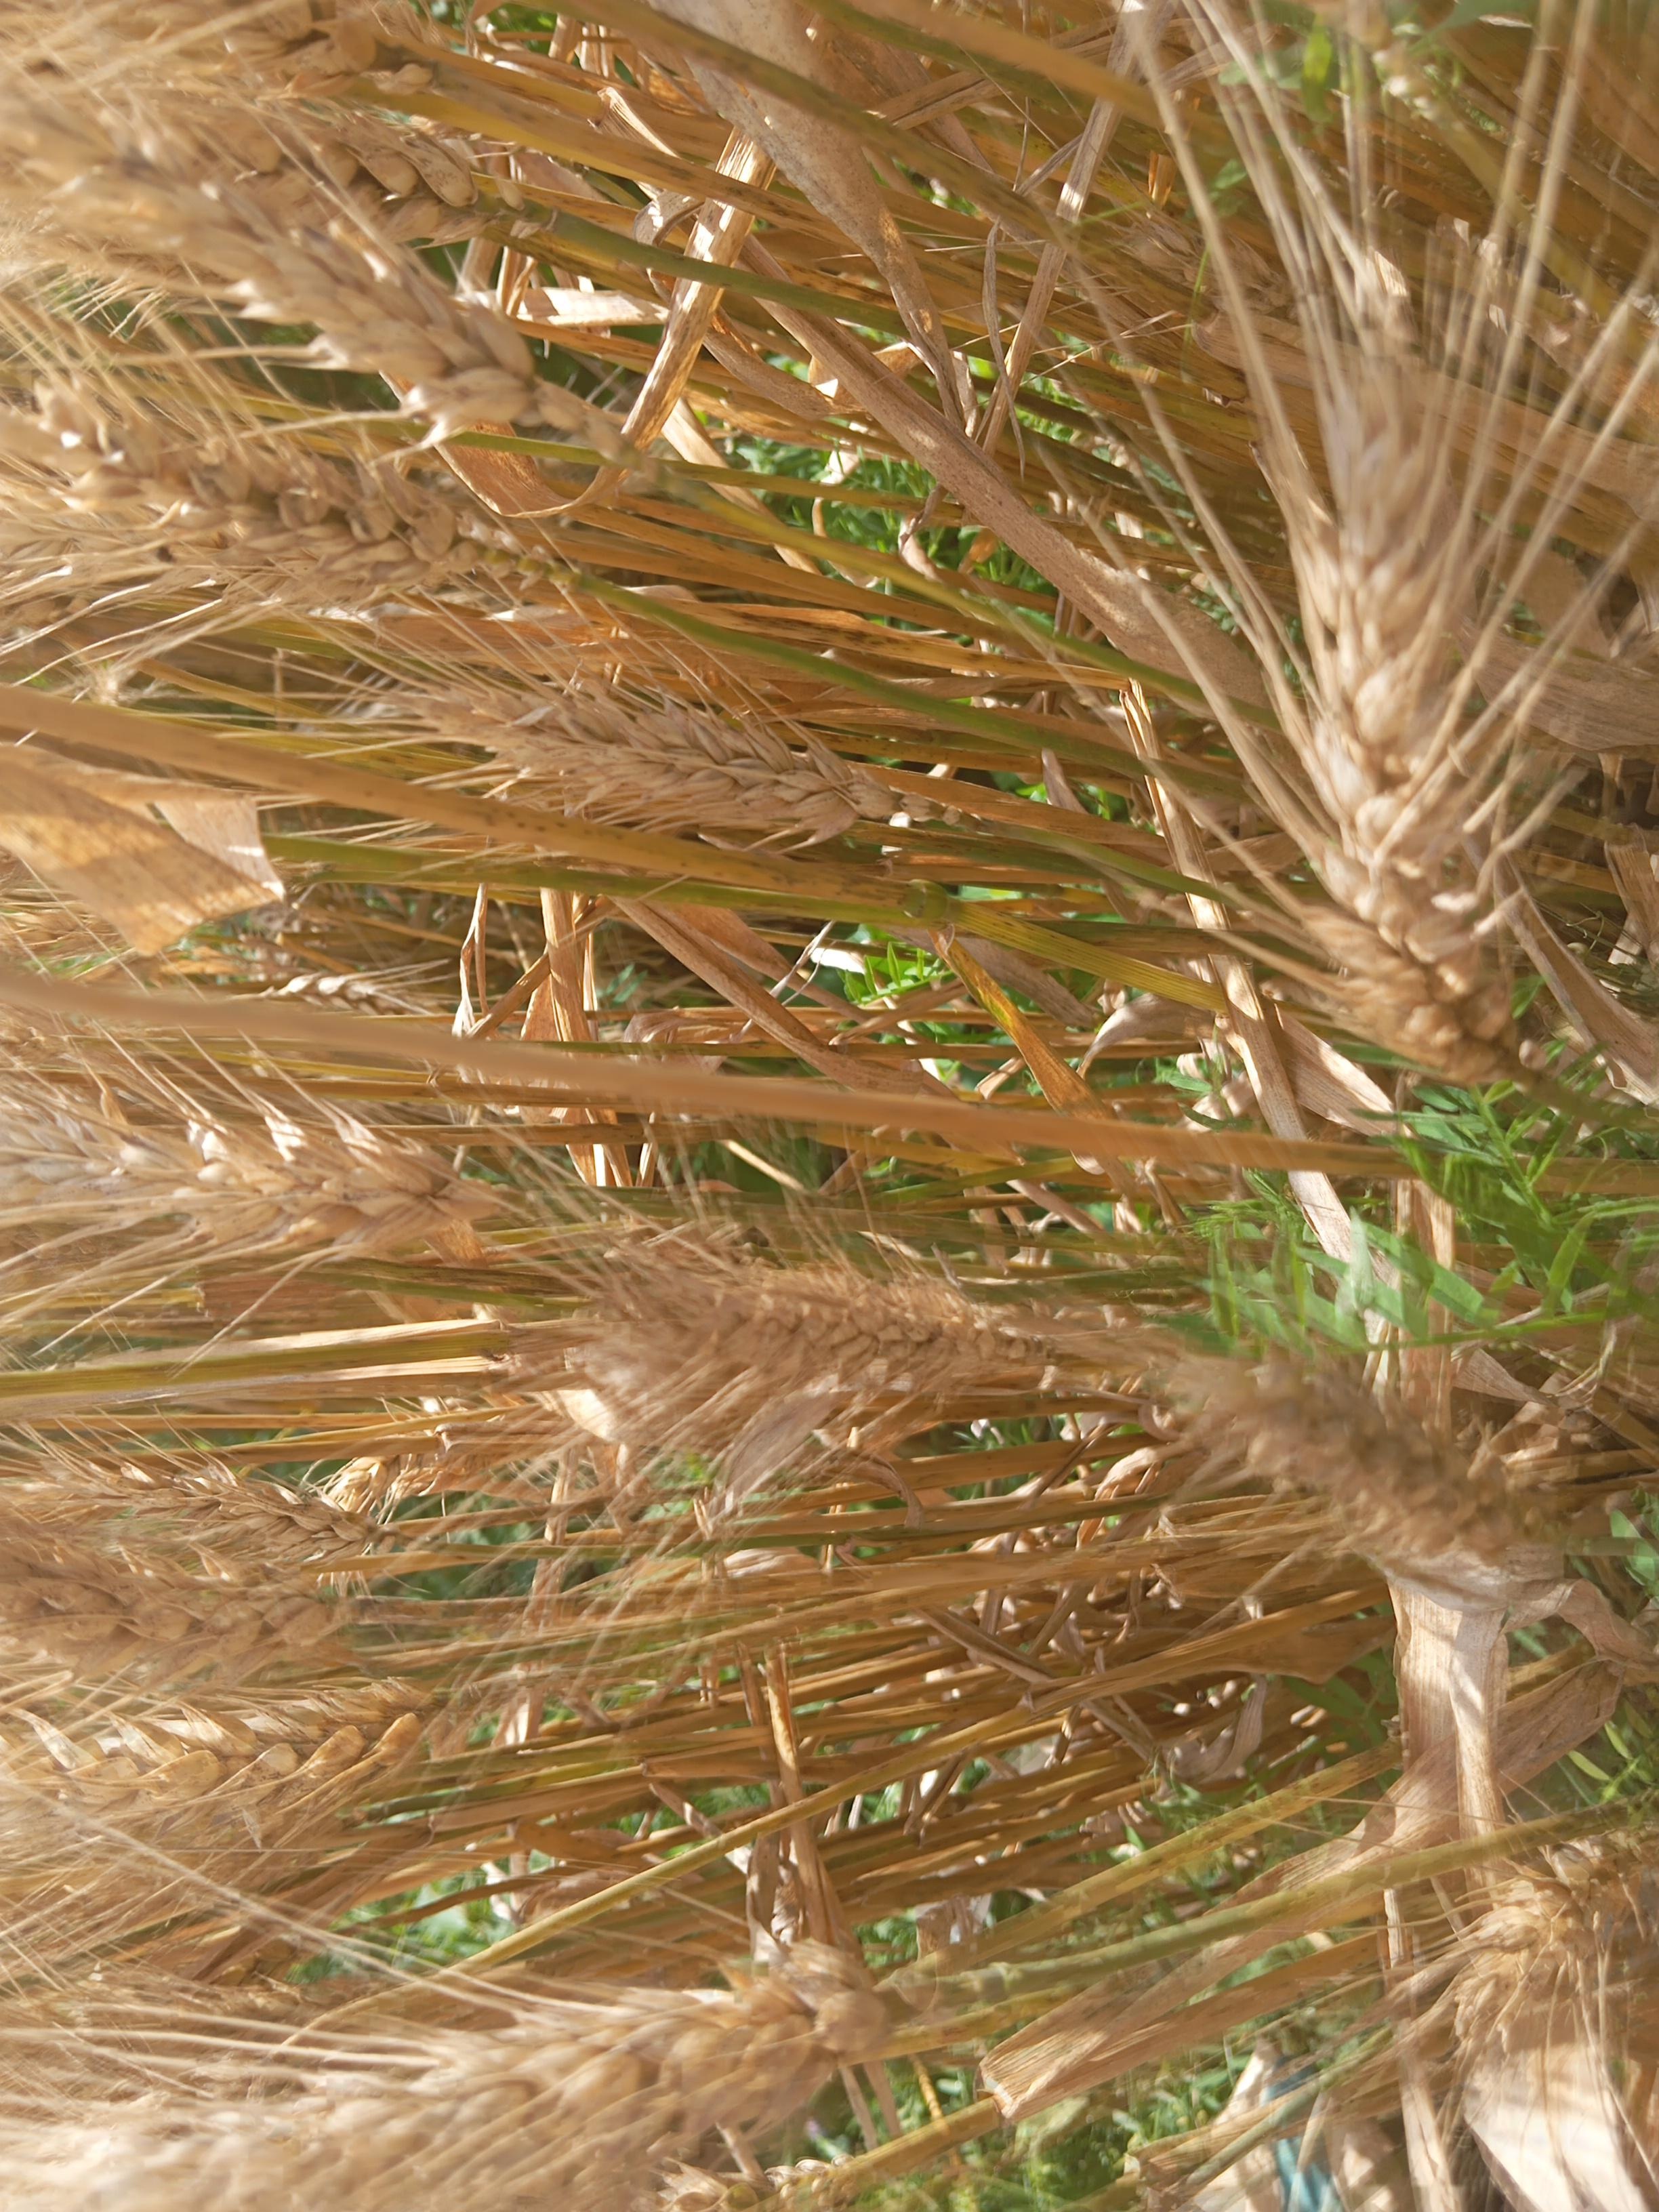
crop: wheat
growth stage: maturity
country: Kenya
